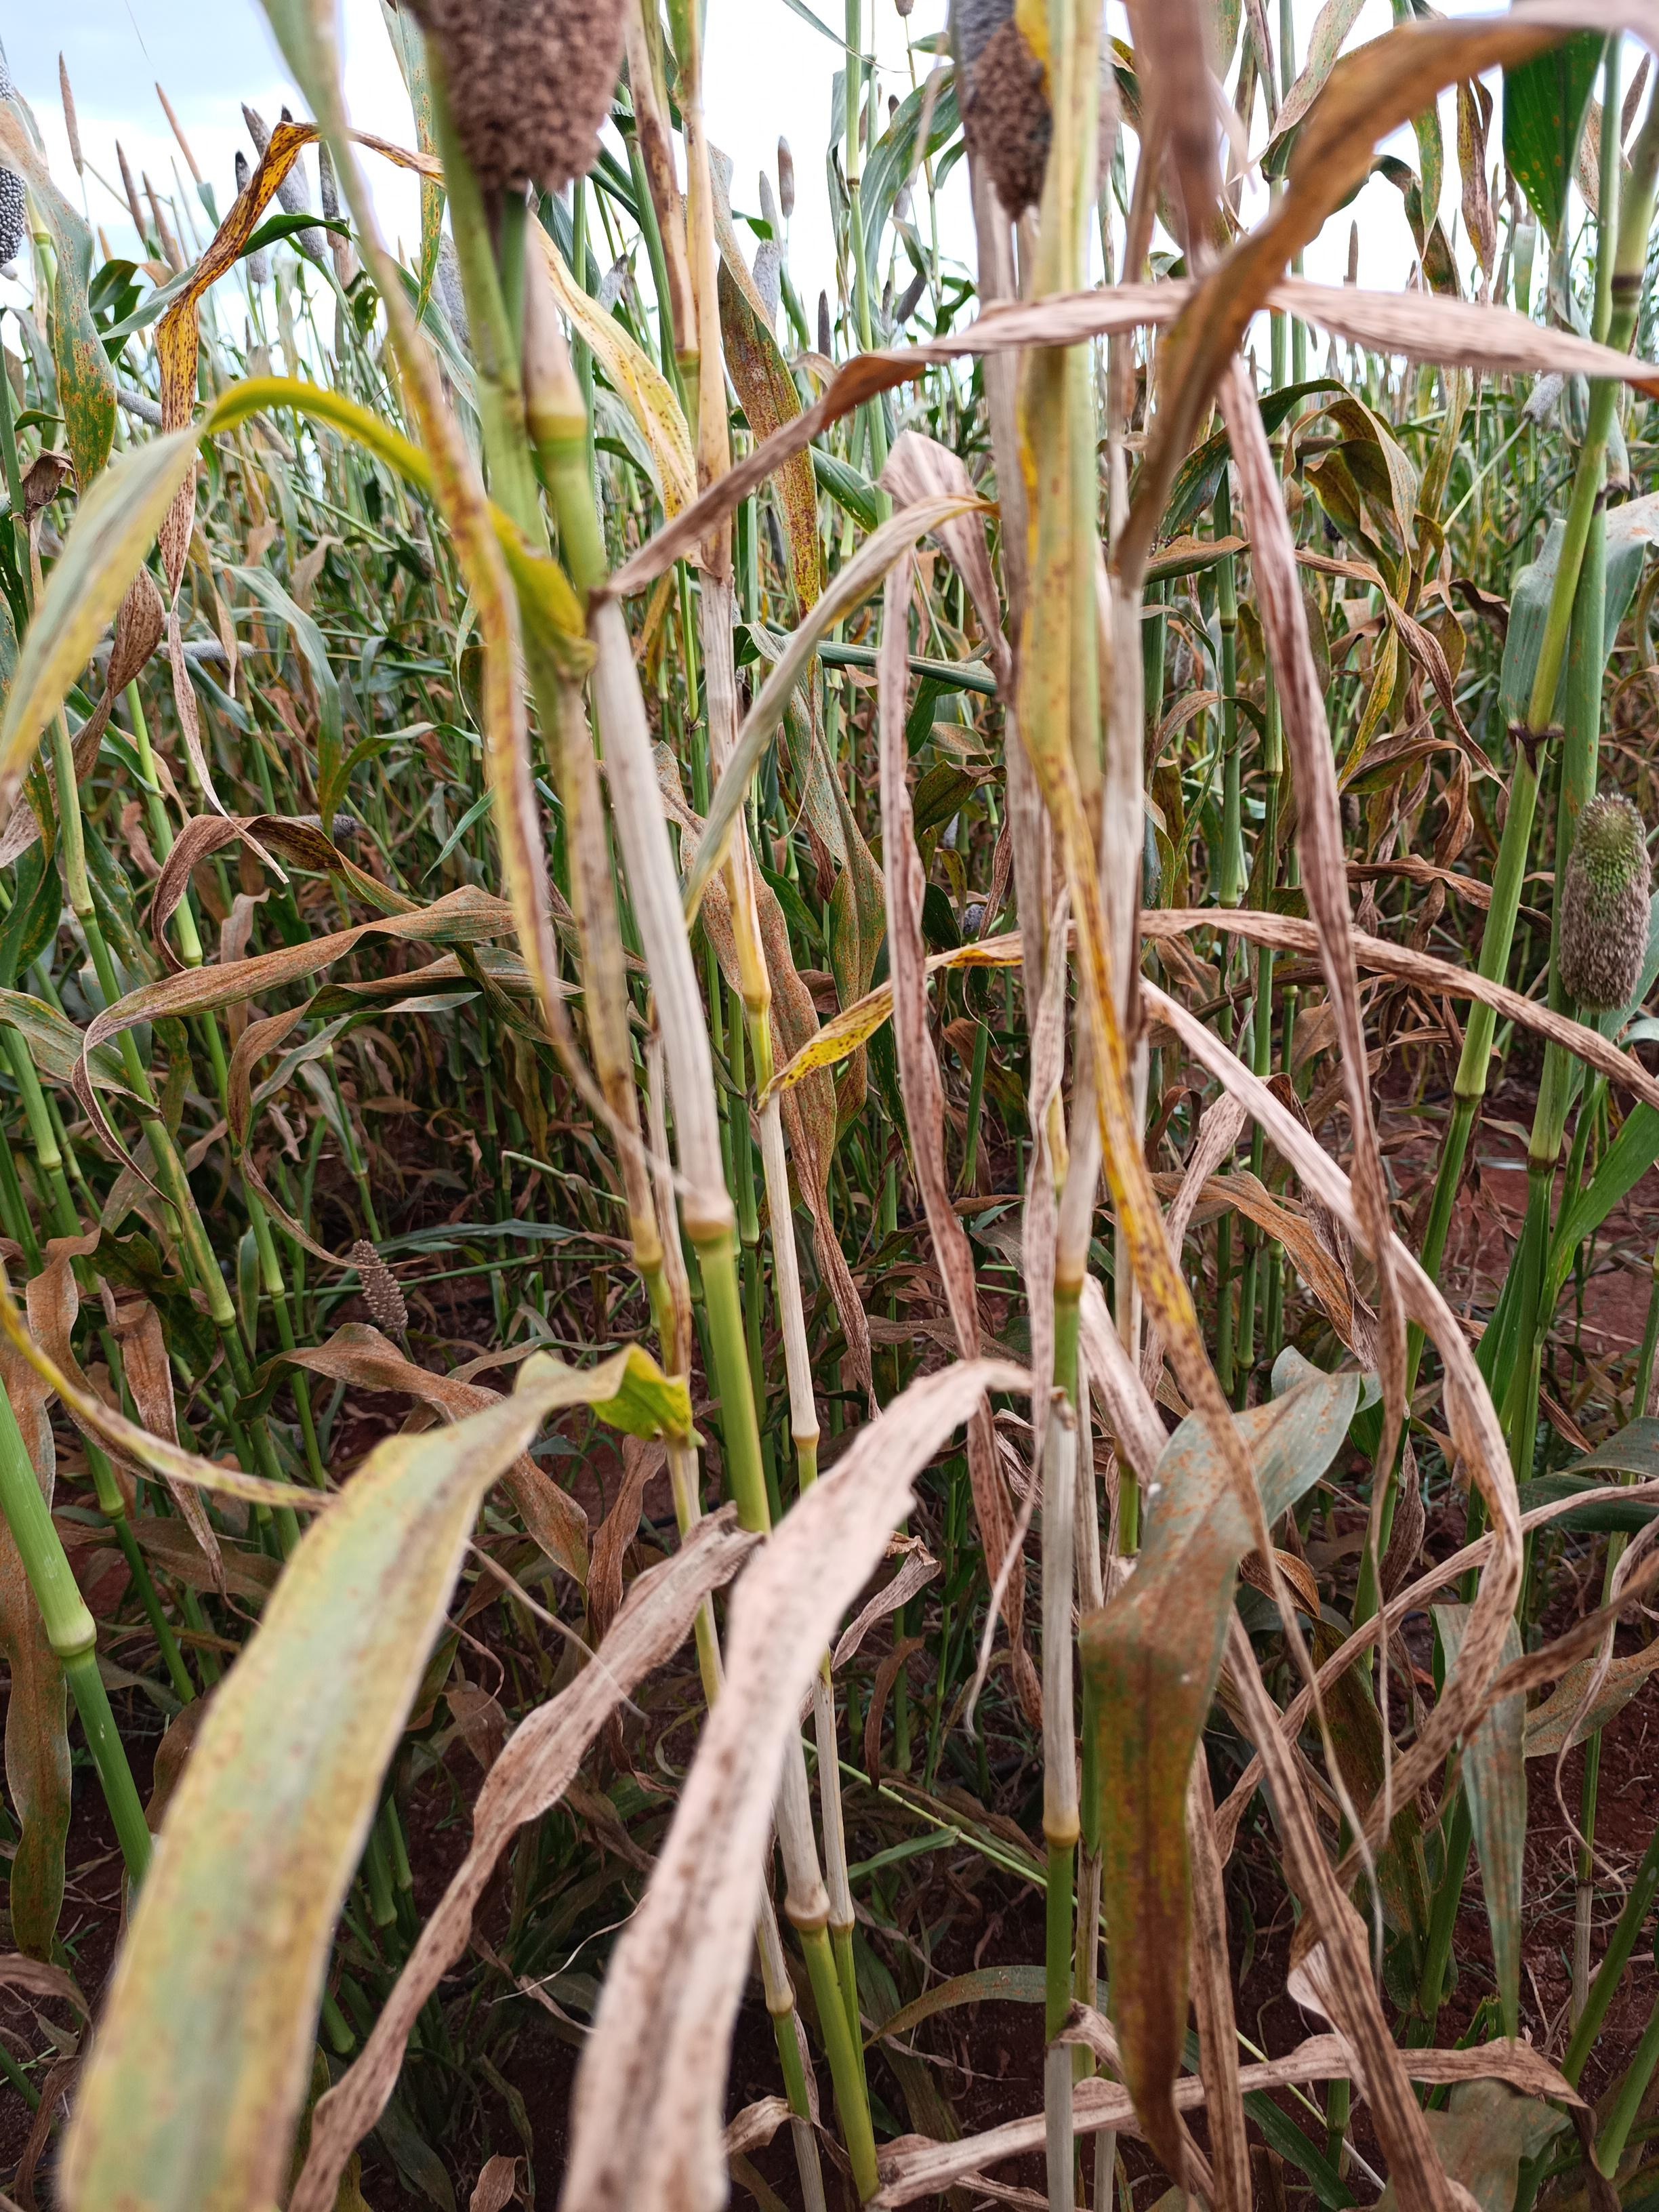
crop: pearl millet
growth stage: filling grain
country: Kenya
